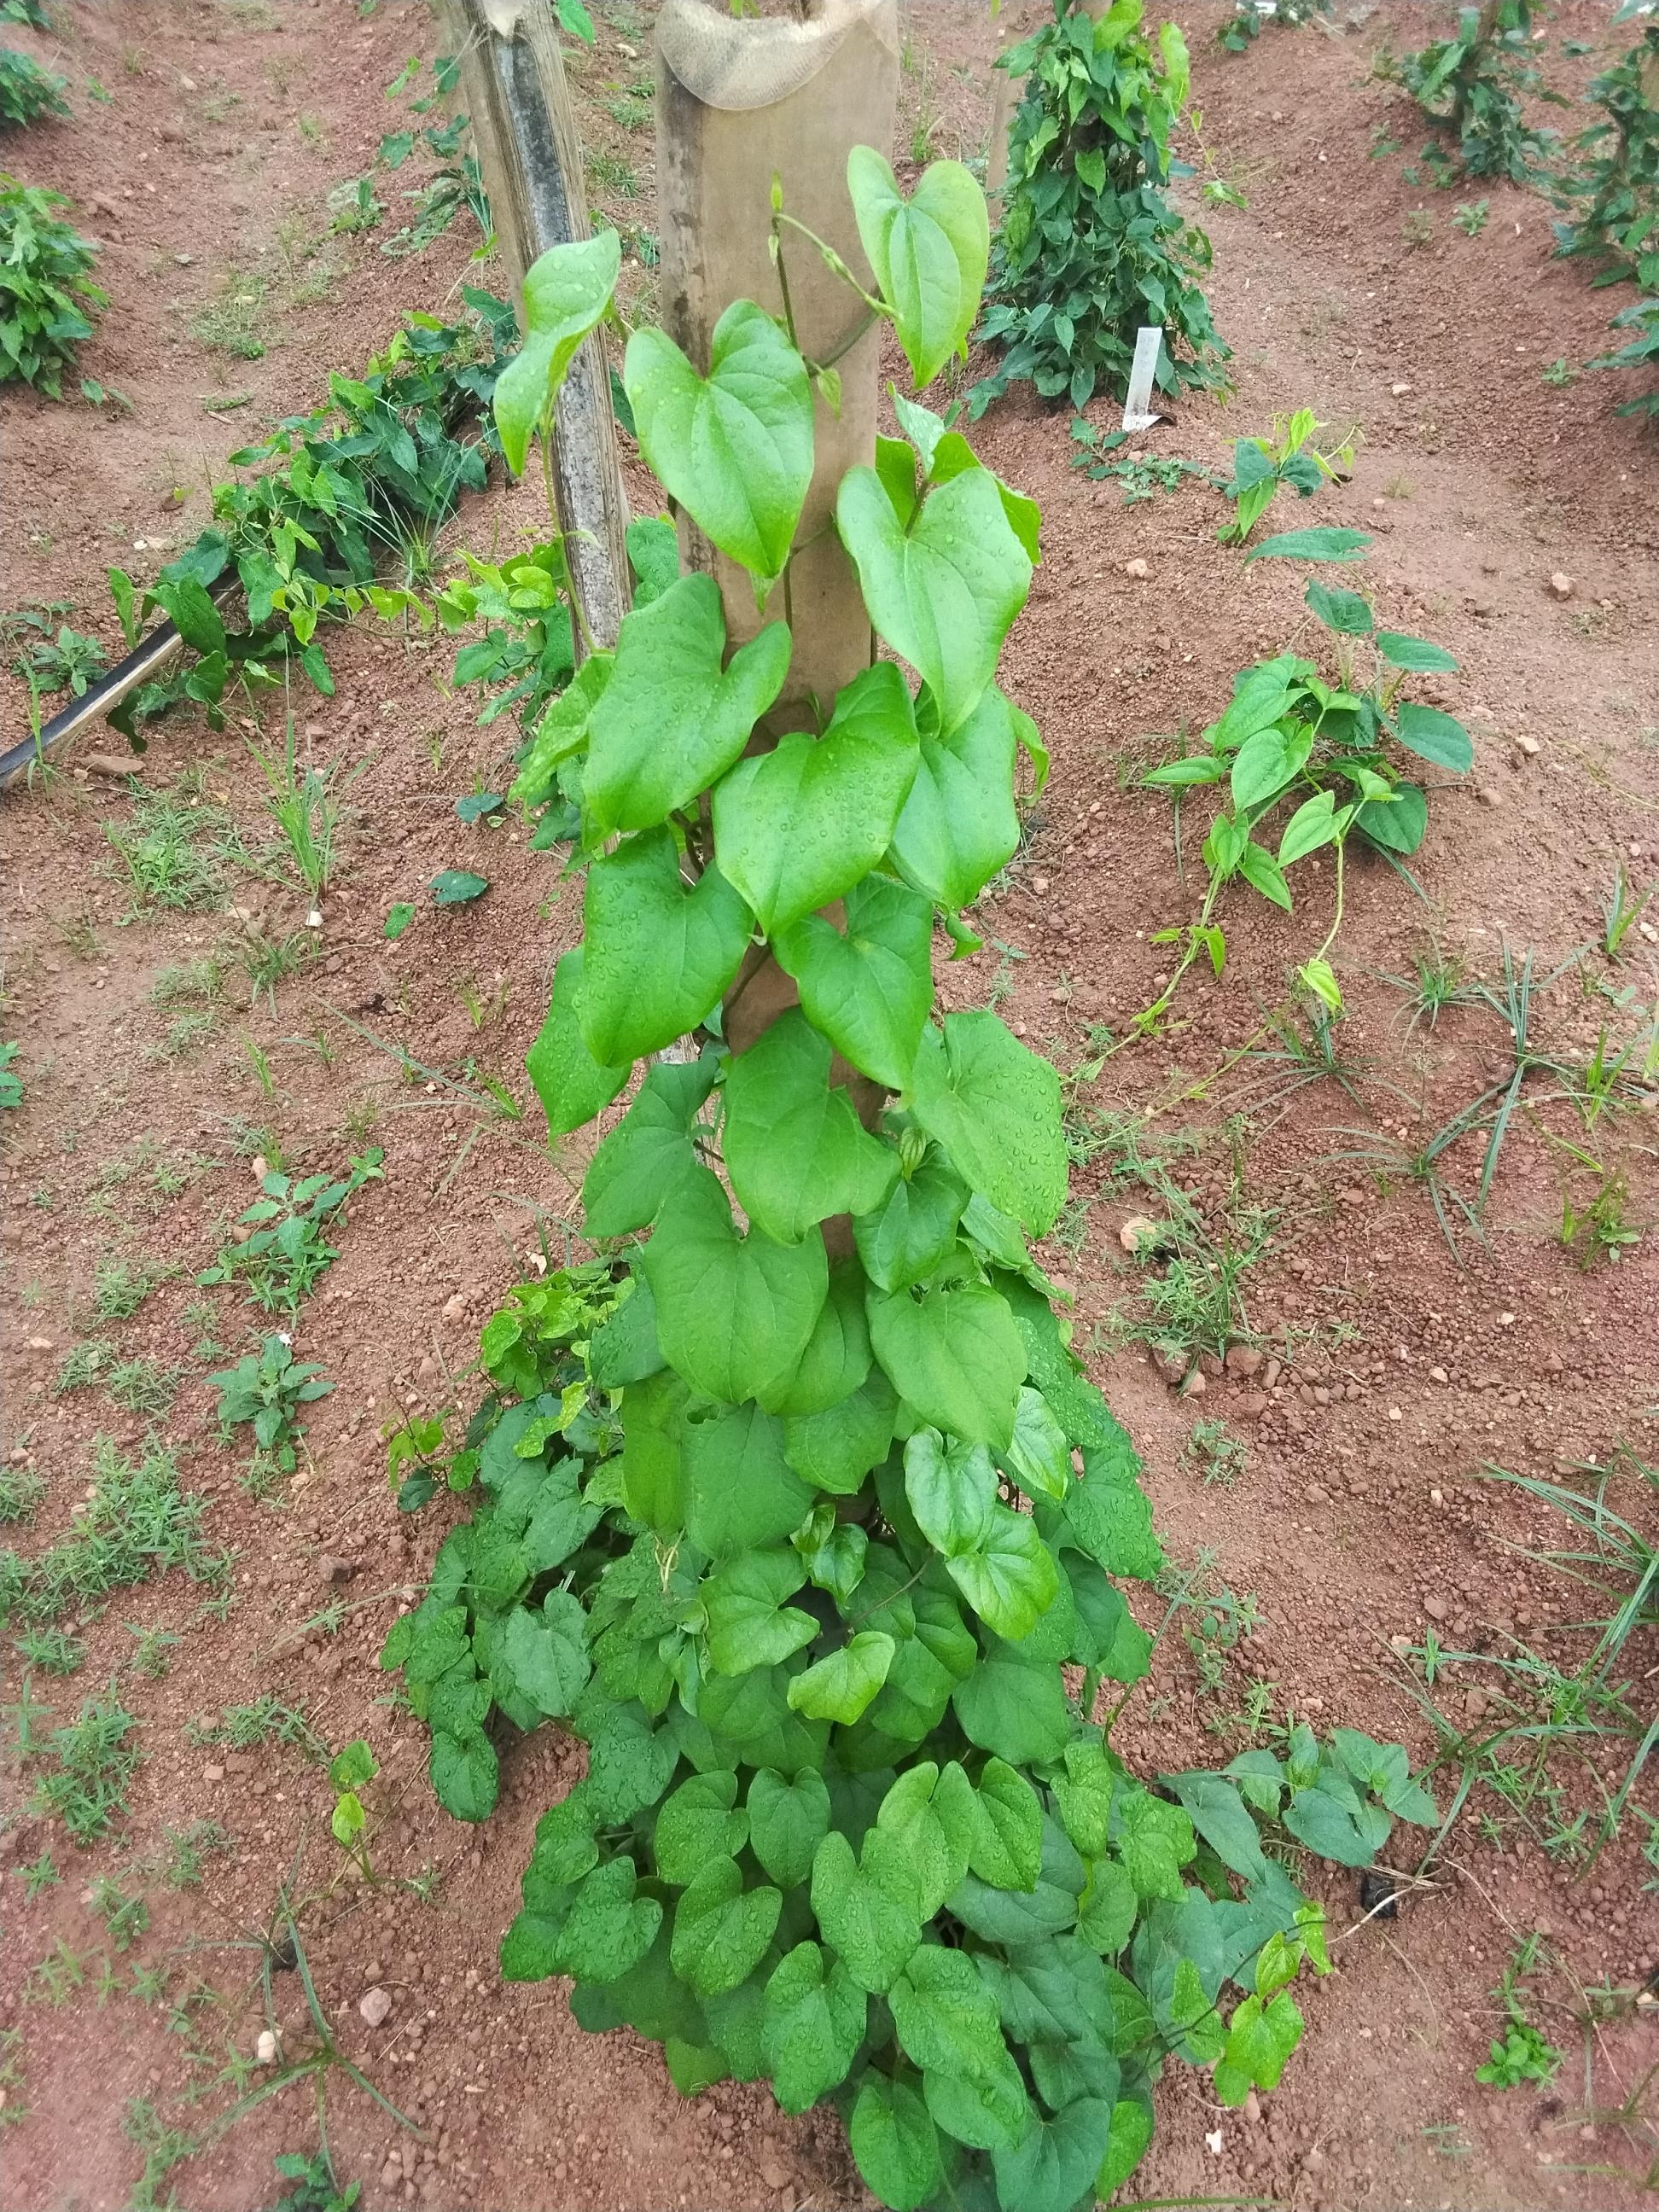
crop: yam
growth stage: vegetative
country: Nigeria
